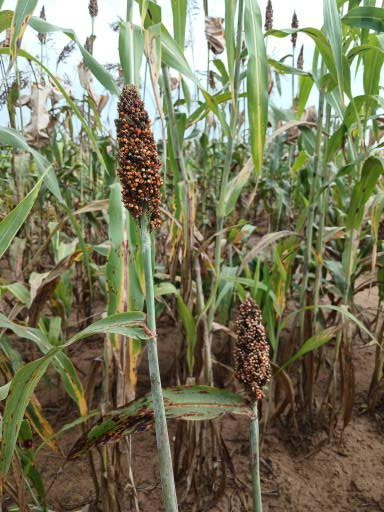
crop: sorghum
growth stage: filling grain
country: Senegal
